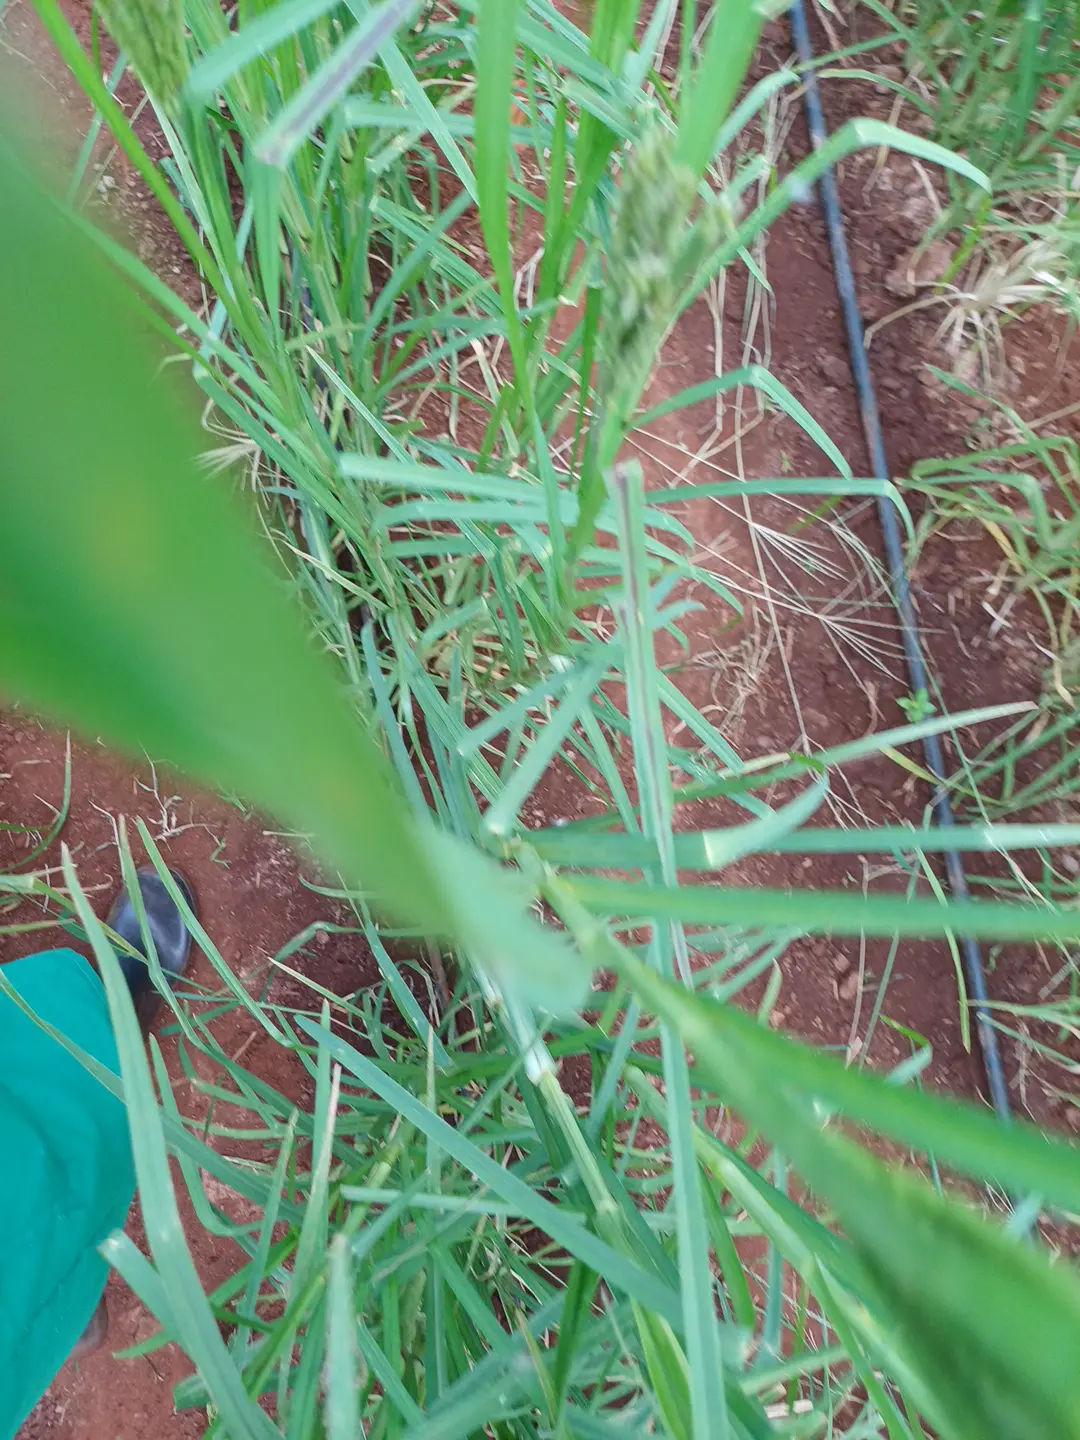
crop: finger millet
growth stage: flowering
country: Kenya
